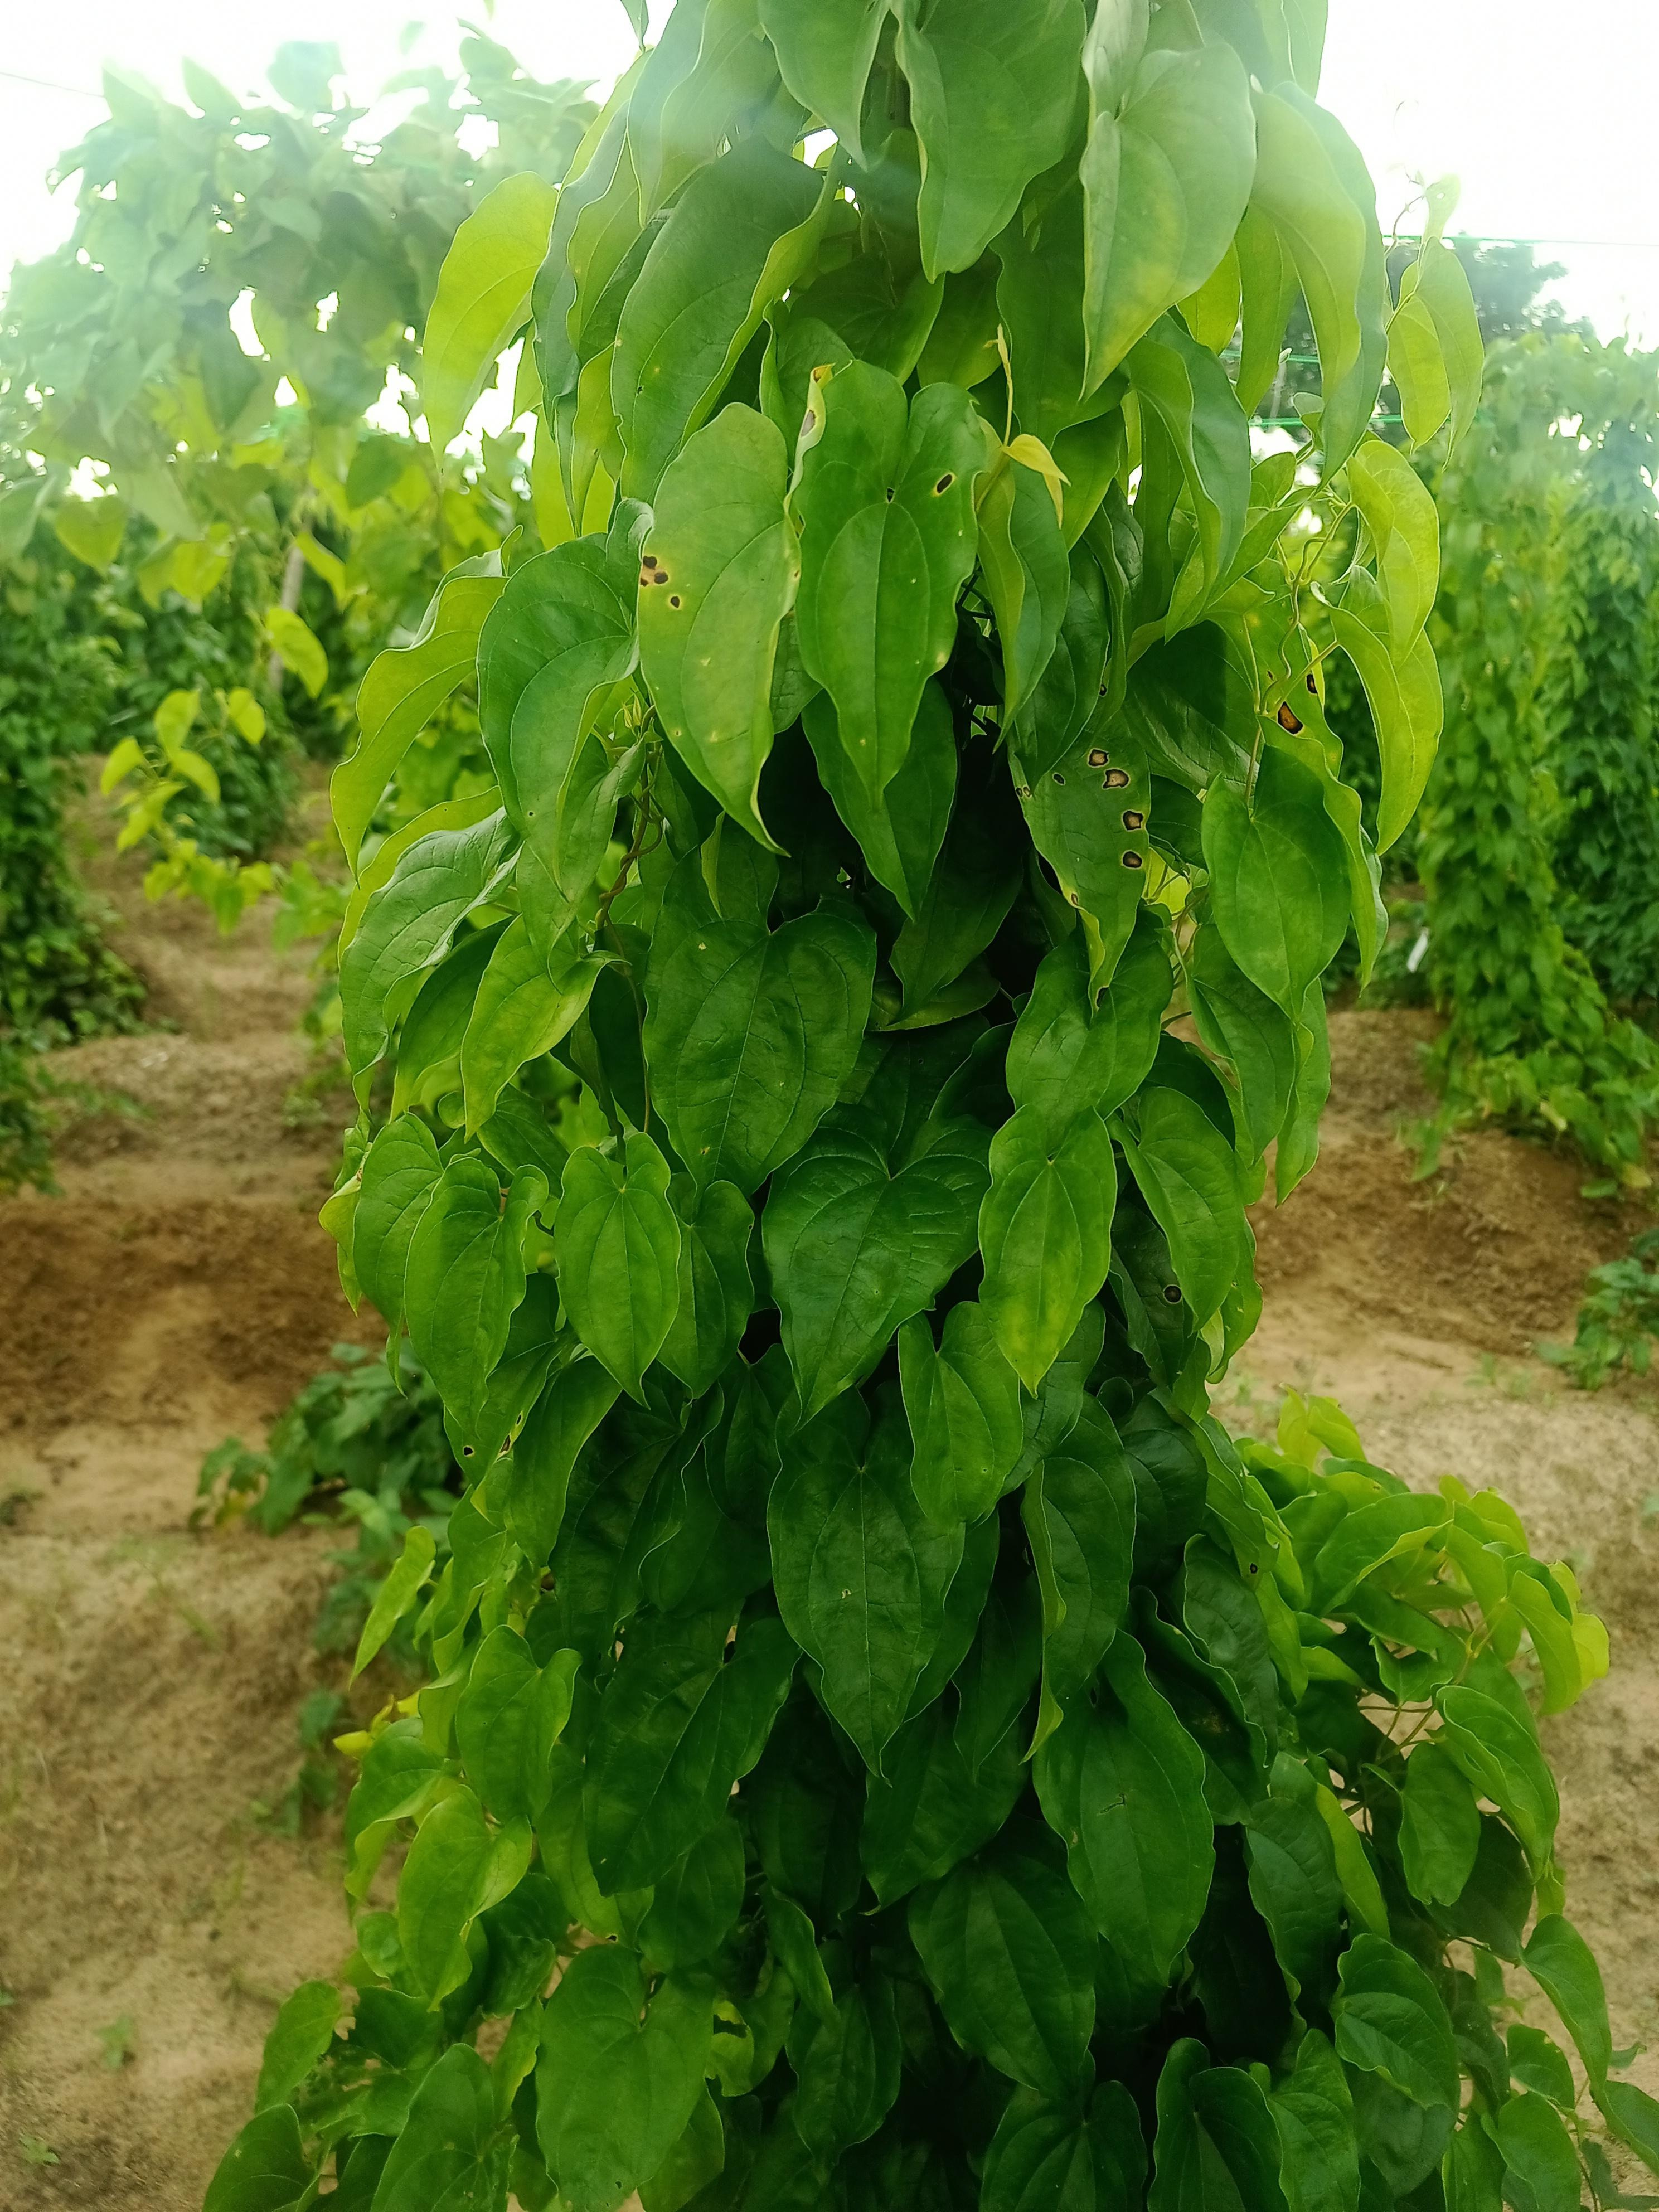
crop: yam
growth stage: vegetative
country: Nigeria
